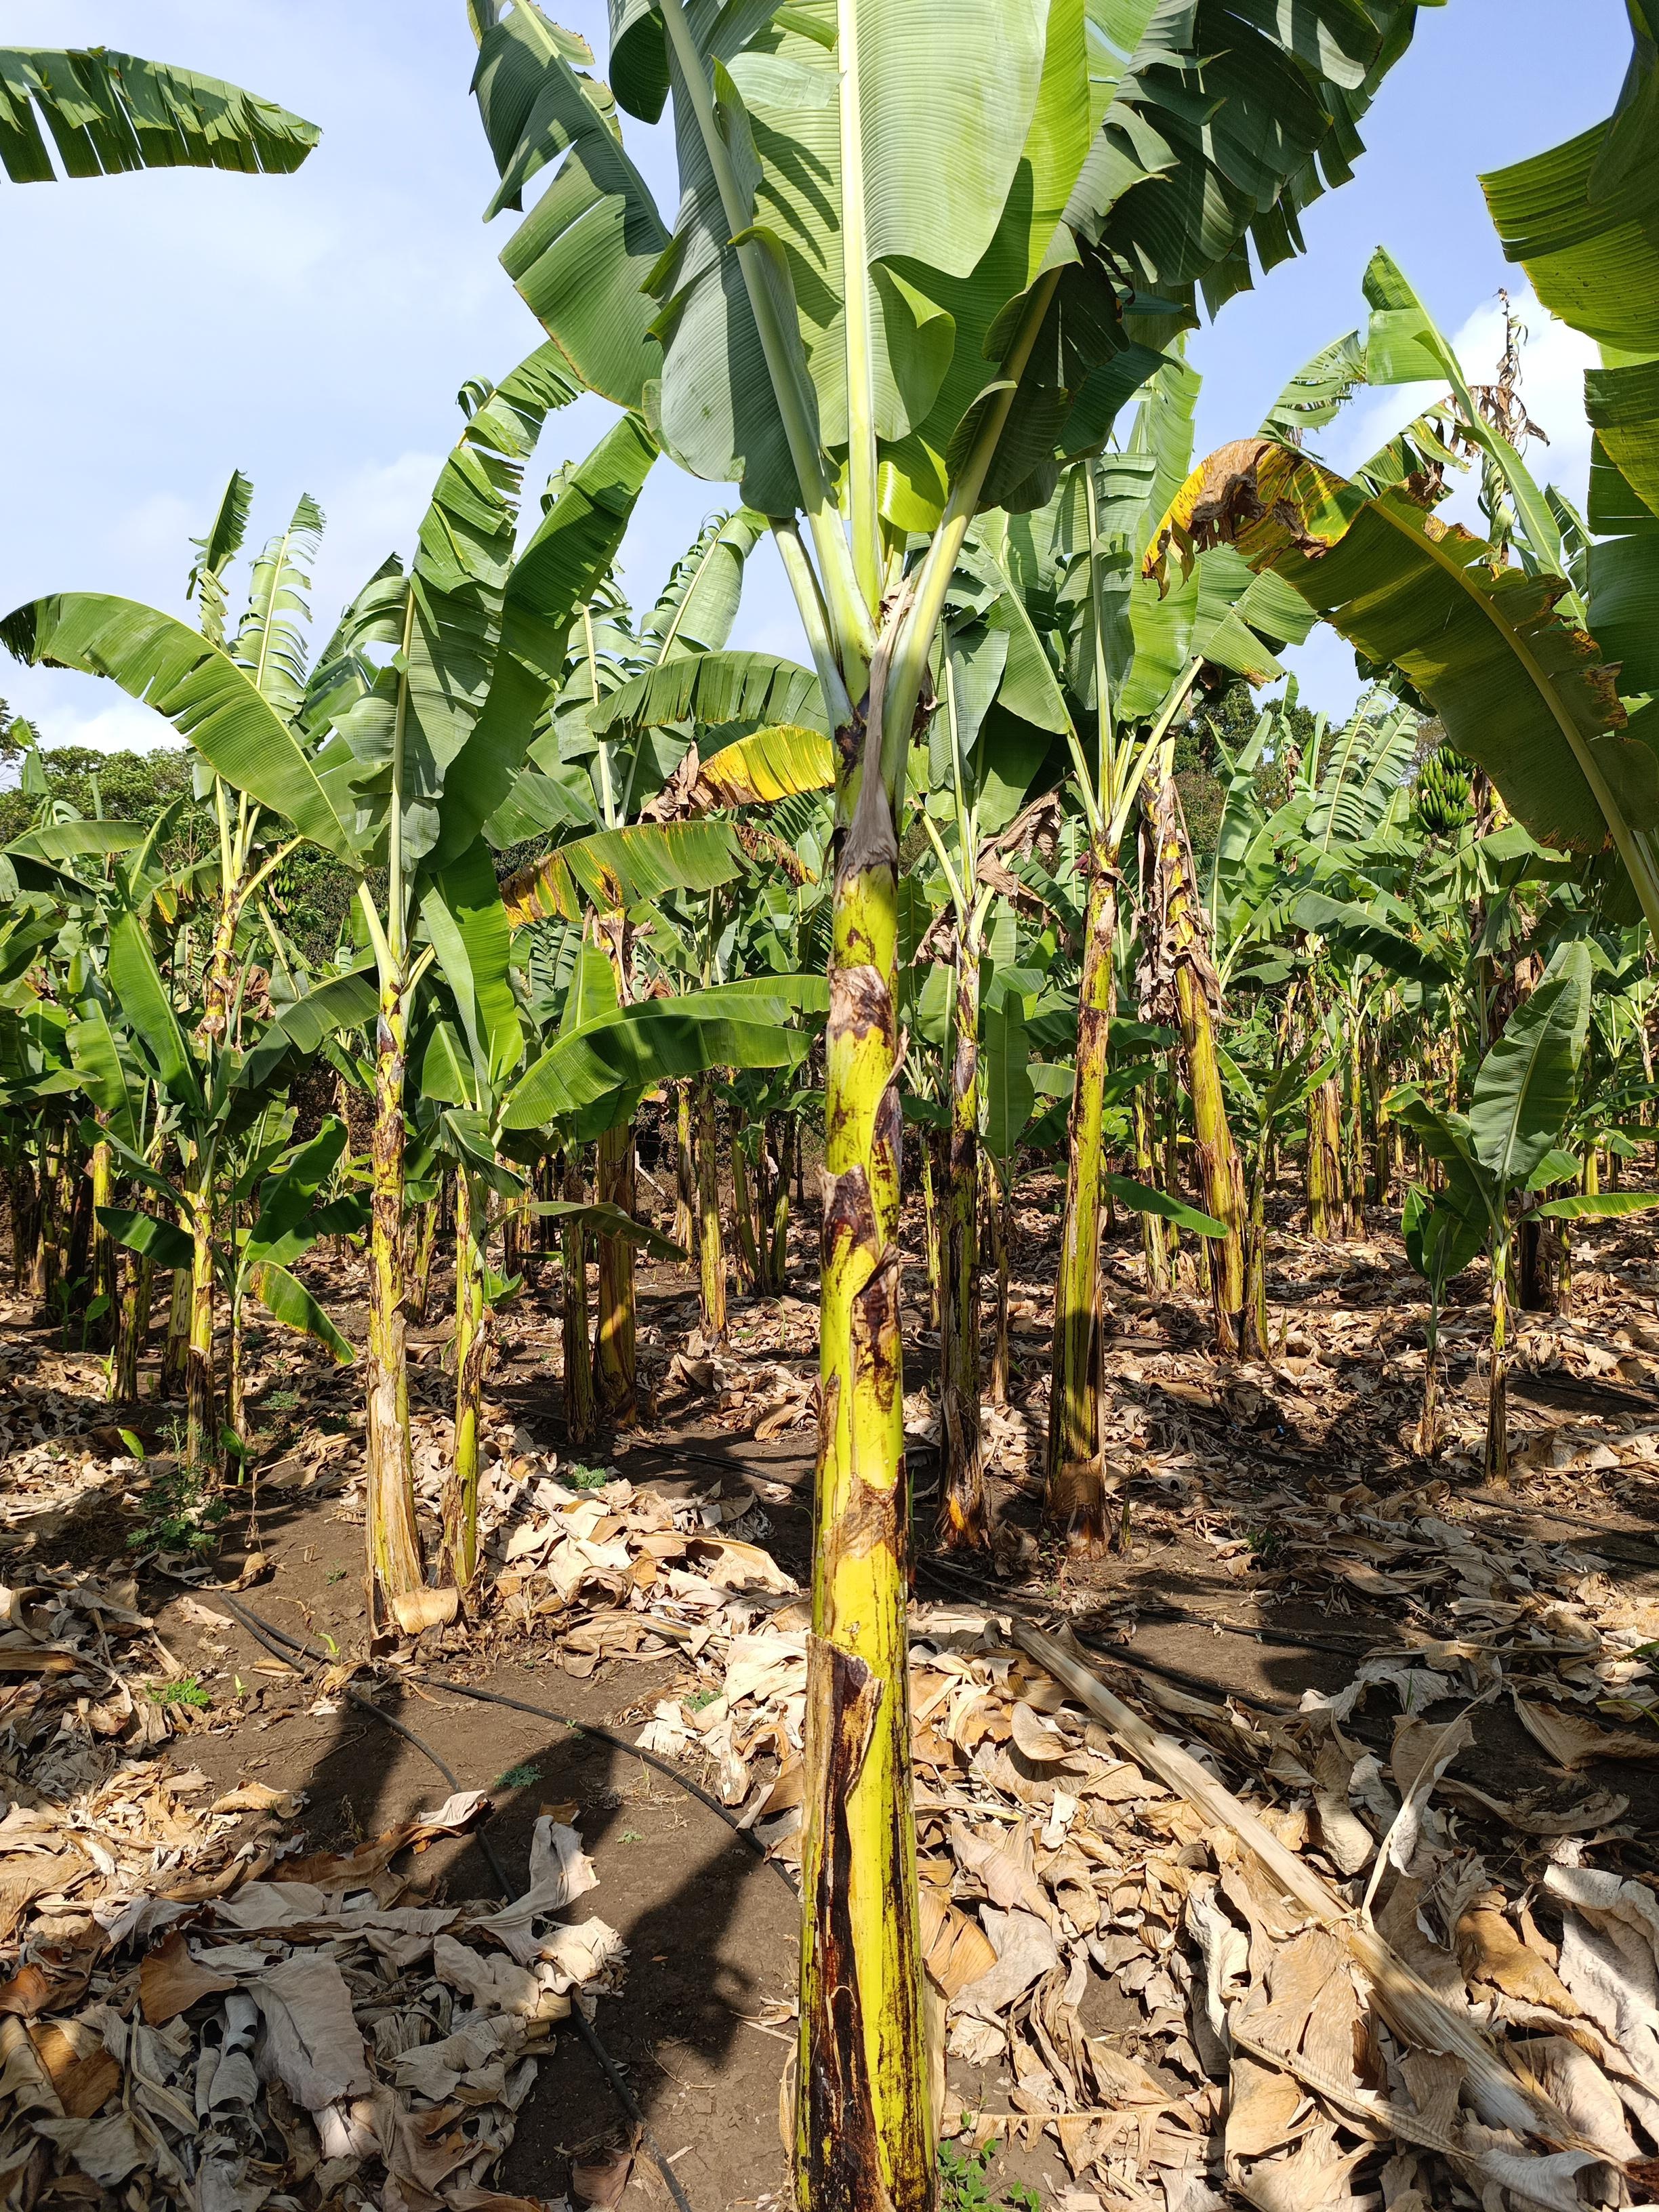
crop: banana
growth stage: vegetative
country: Tanzania
